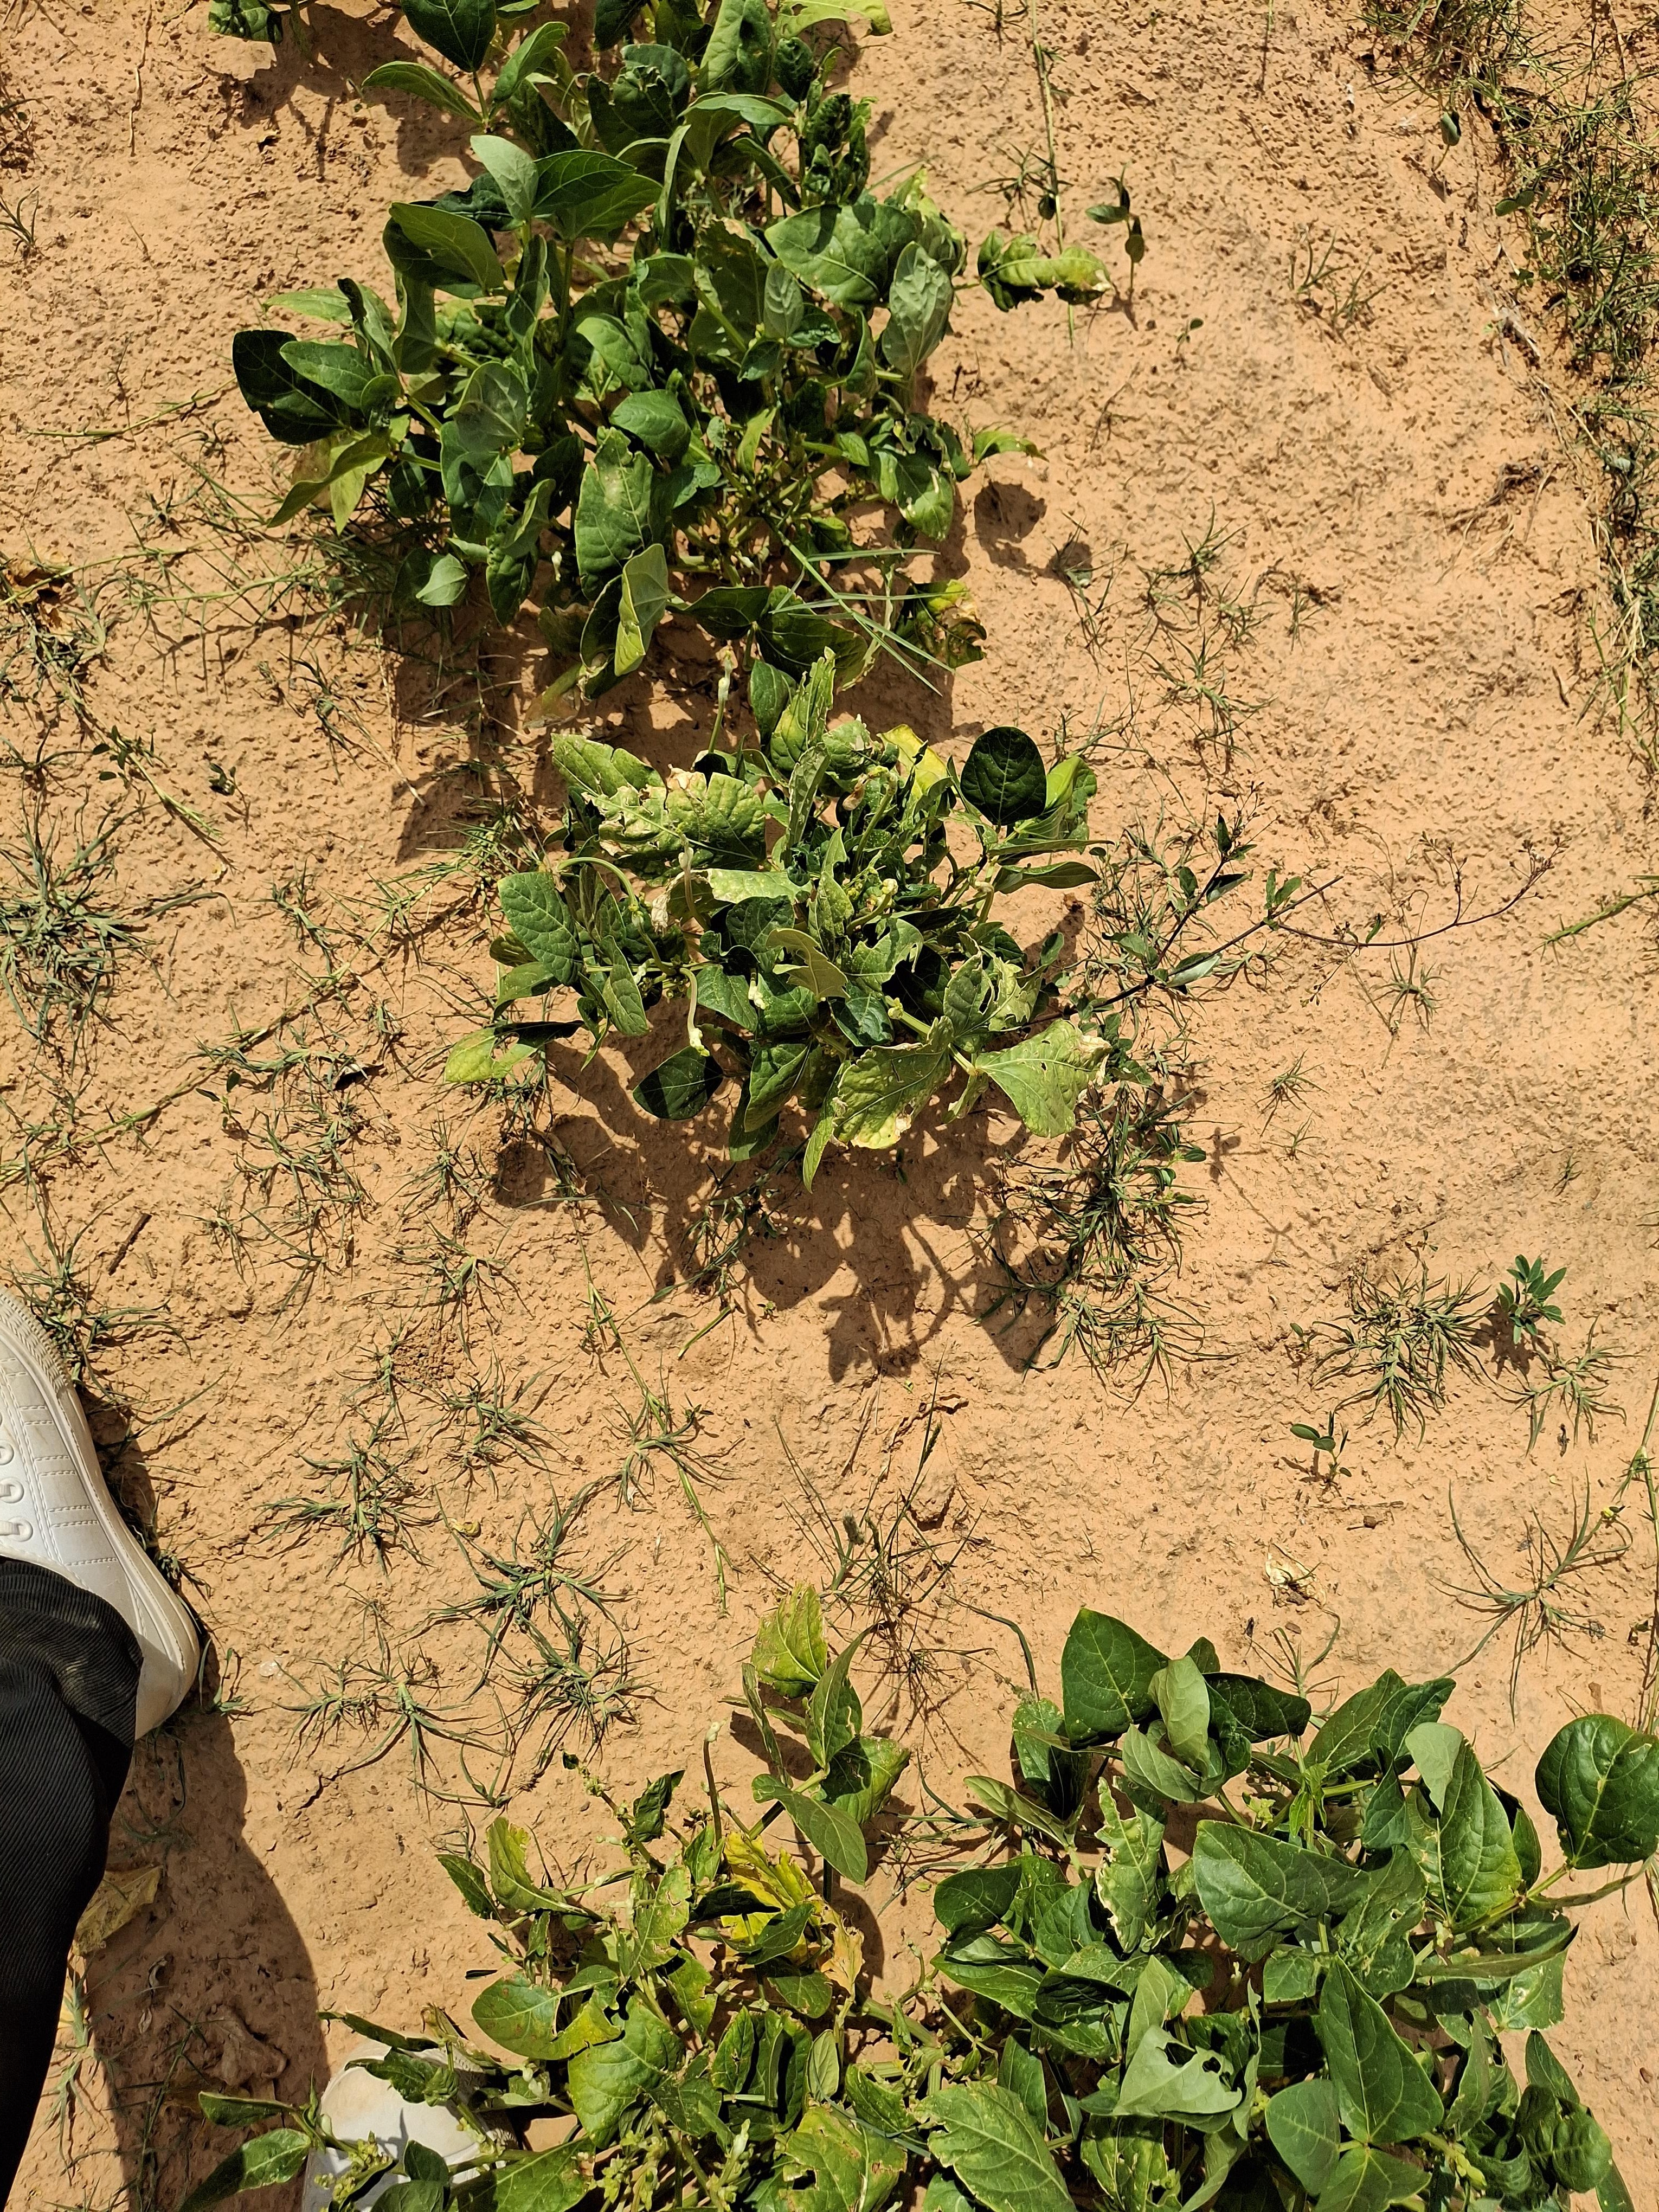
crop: cowpea
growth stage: harvest maturity
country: Nigeria
